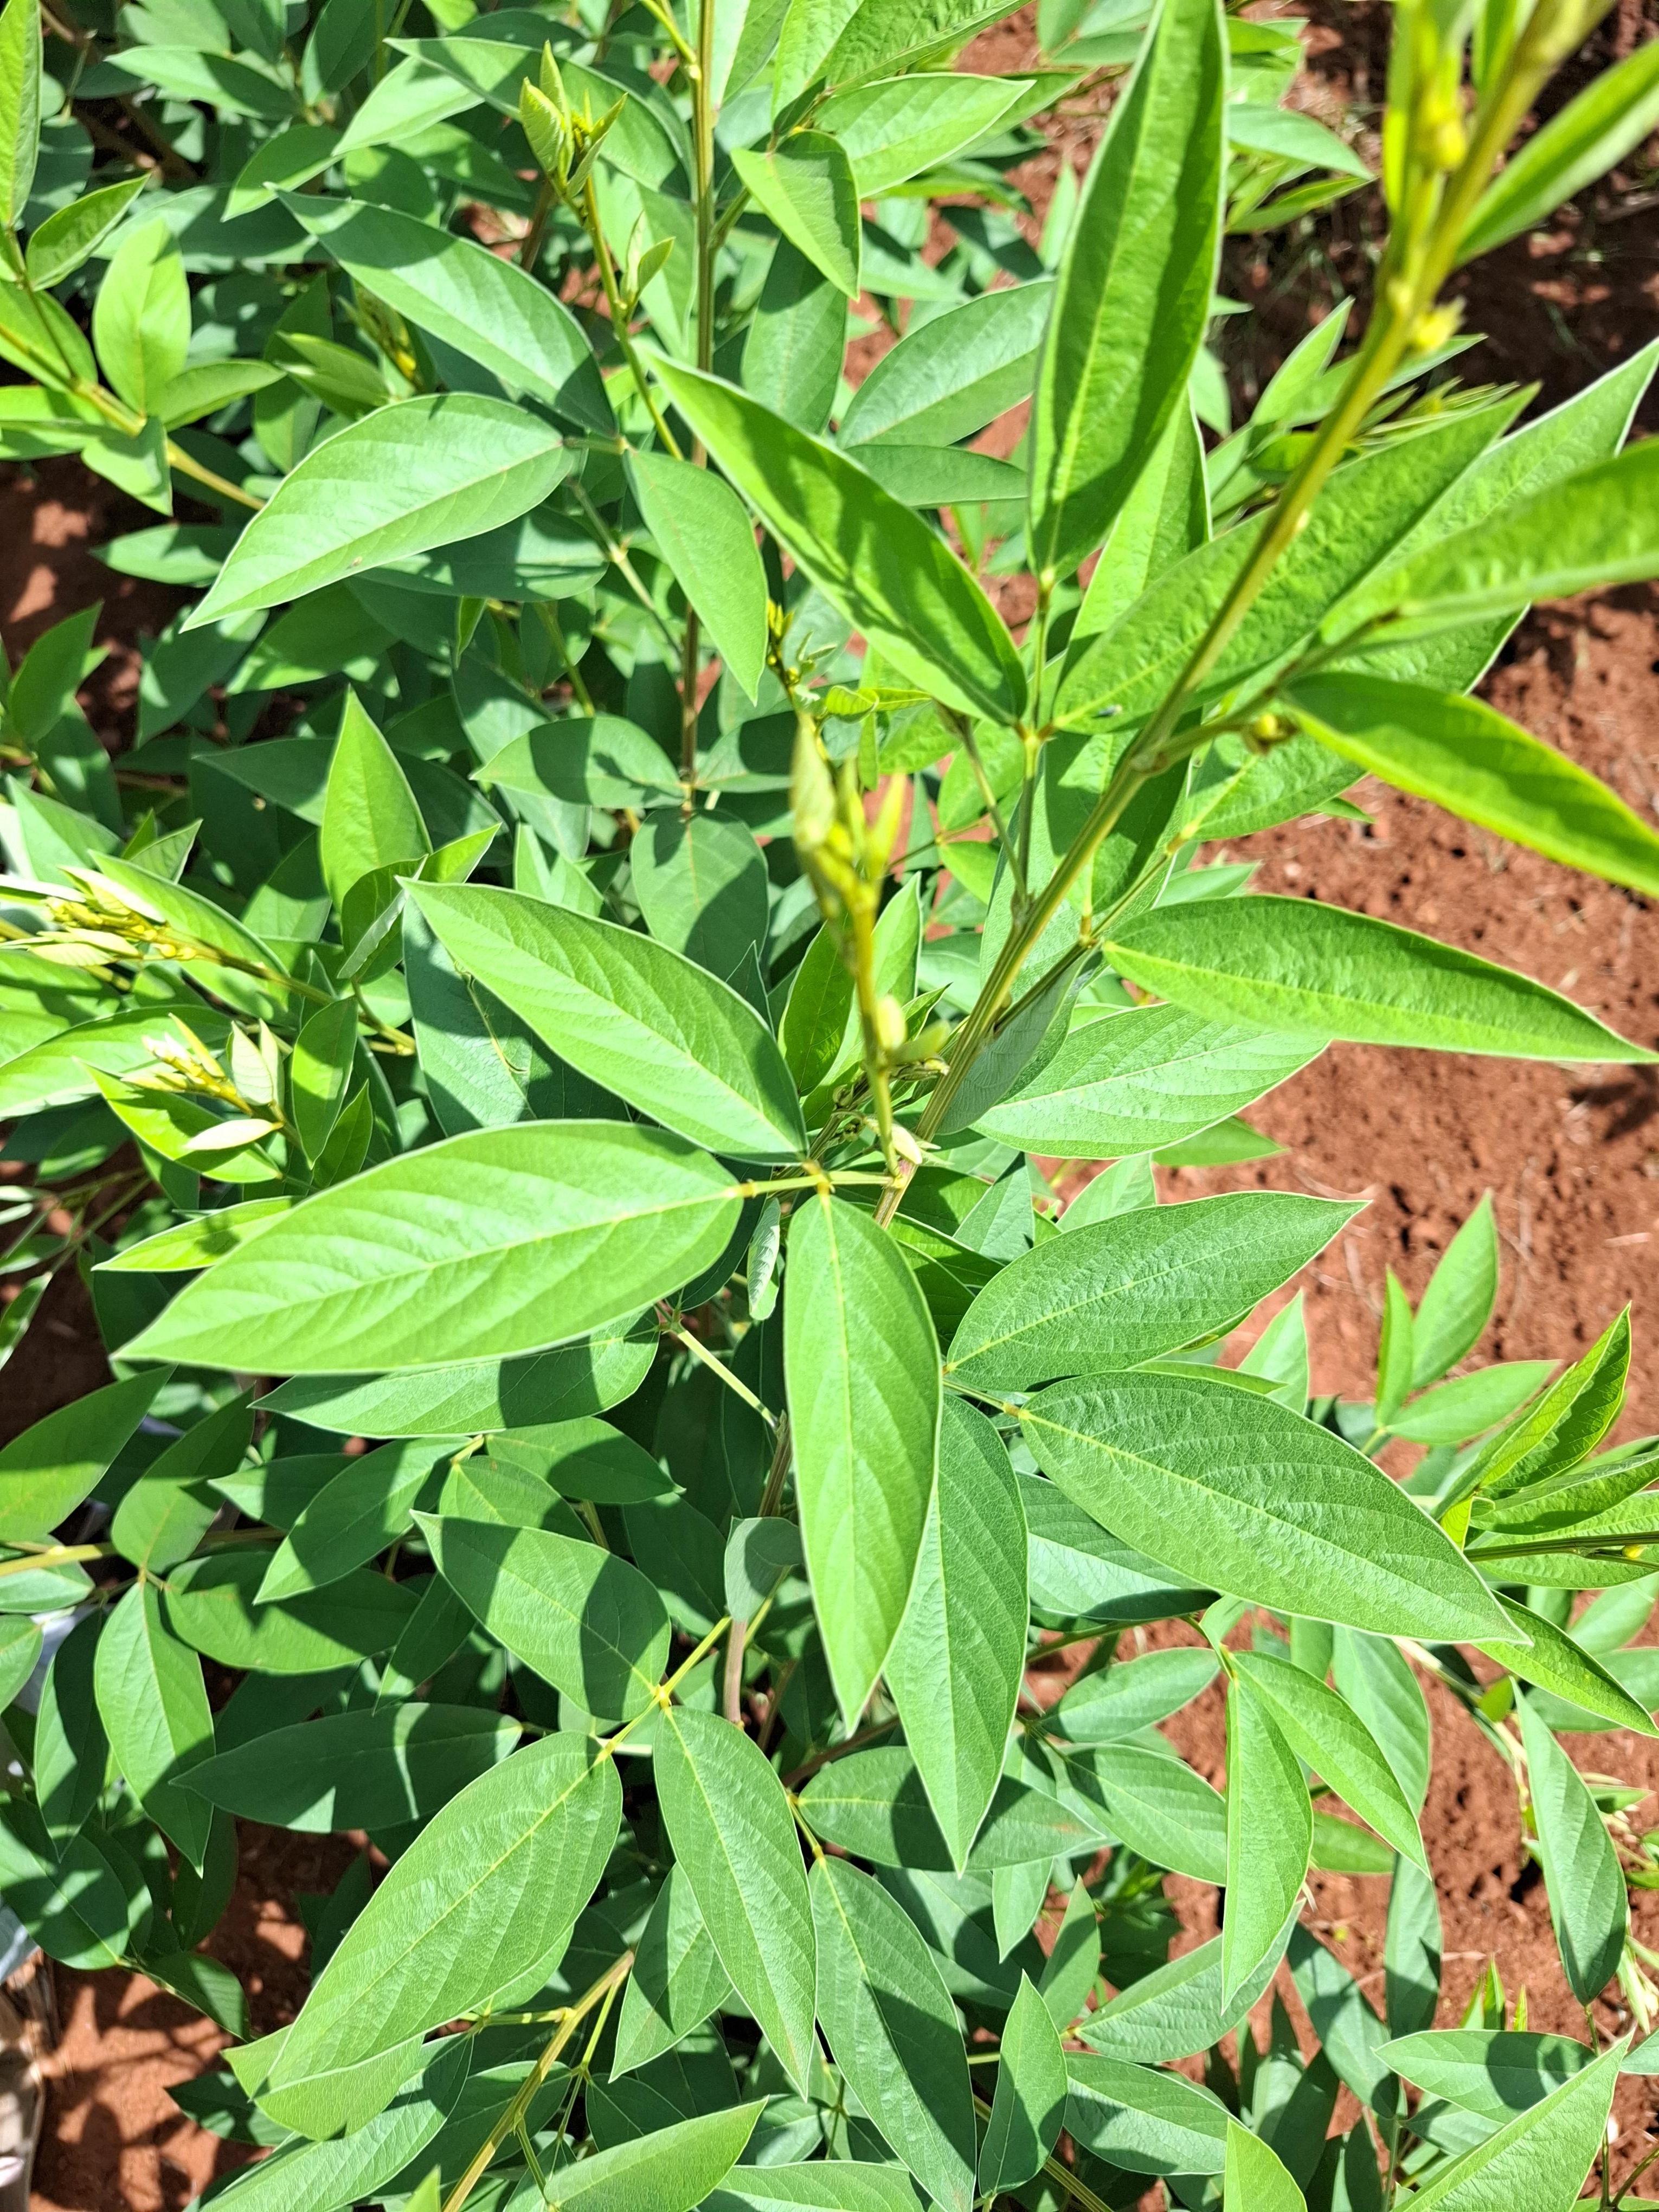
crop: pigeonpea
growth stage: flowering
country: Kenya
